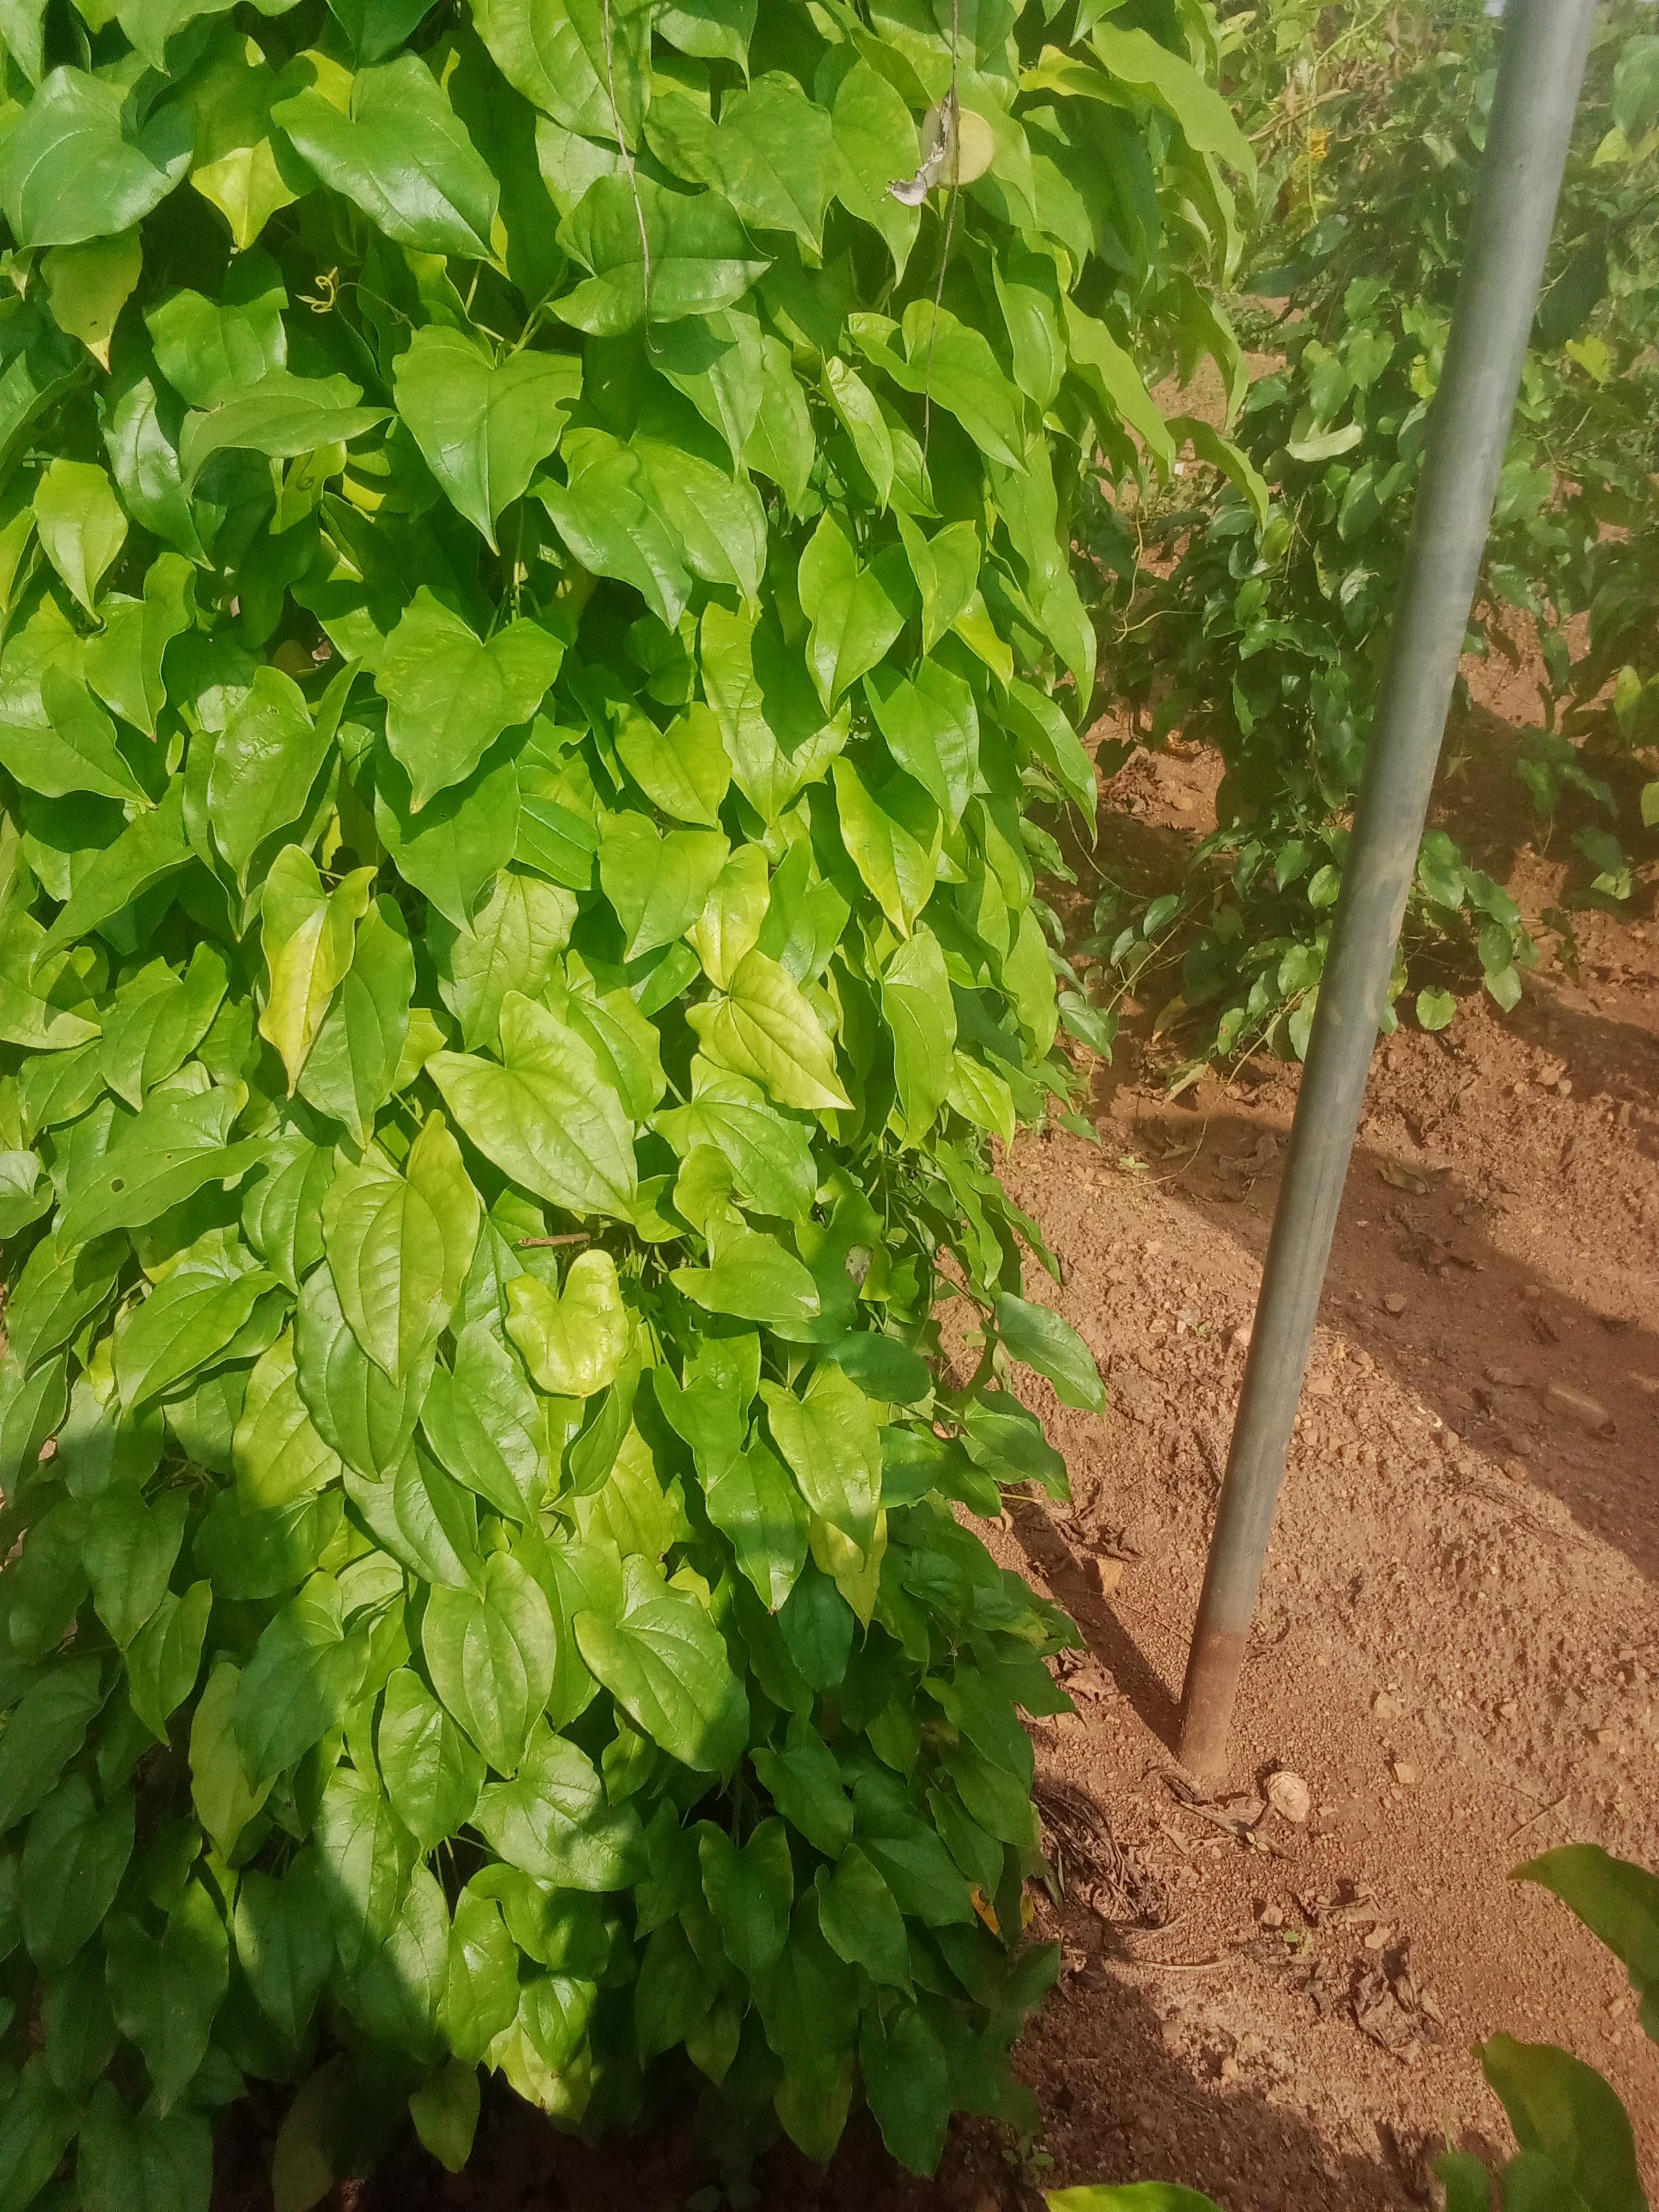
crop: yam
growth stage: vegetative
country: Nigeria
